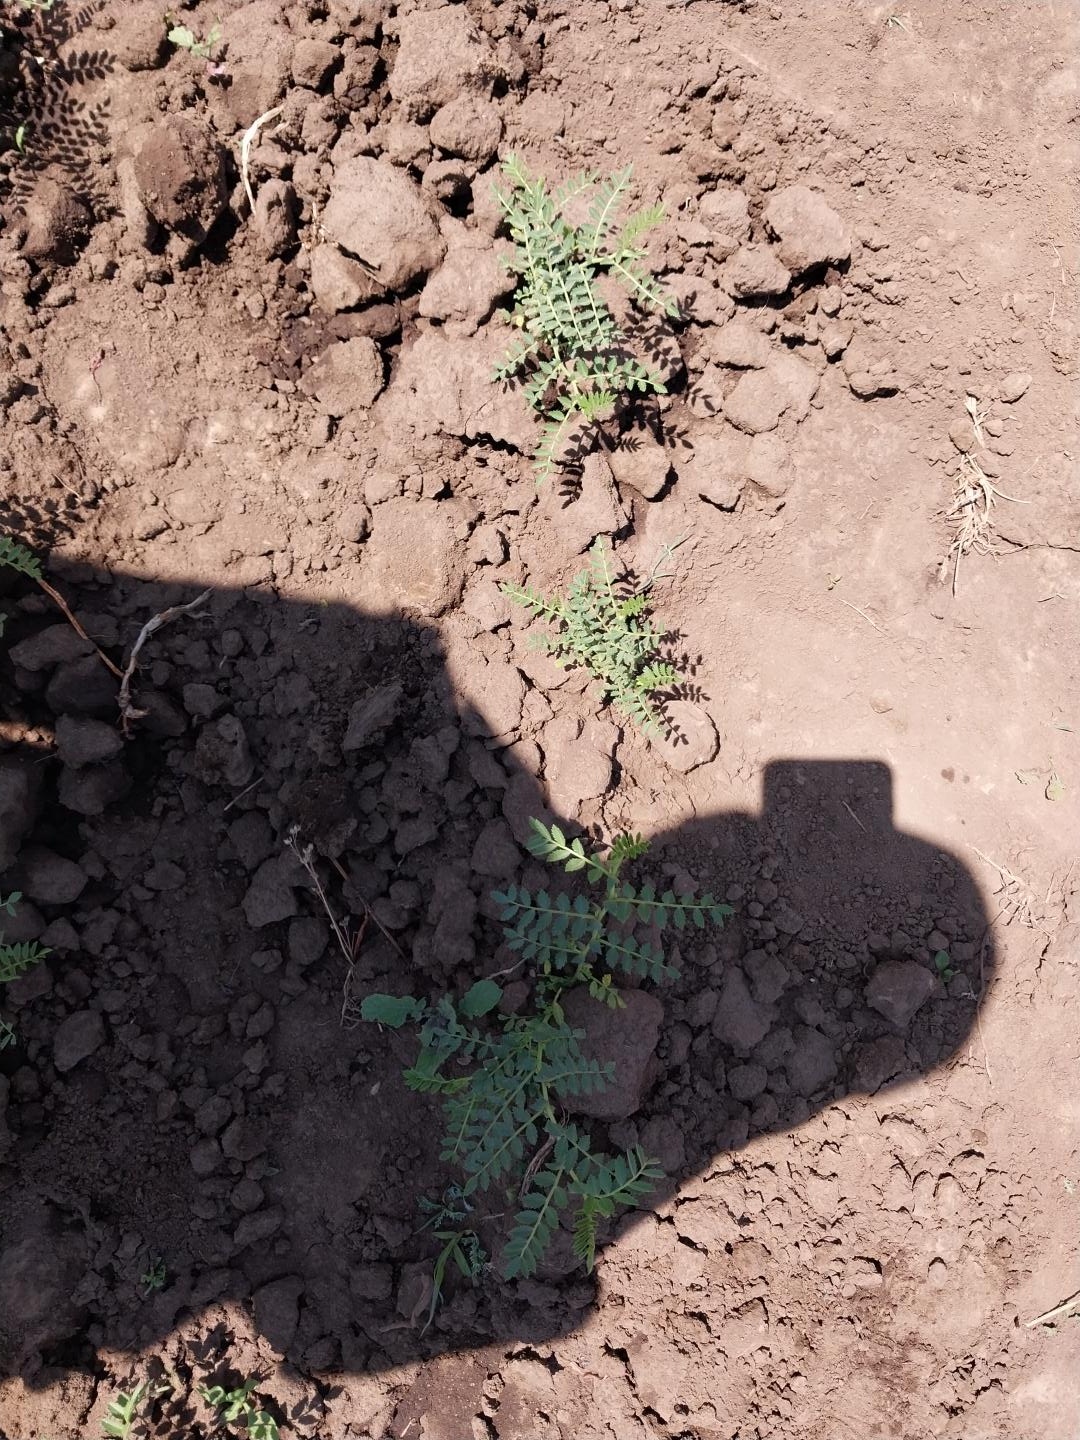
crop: chickpea
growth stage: vegetative
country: Tanzania
